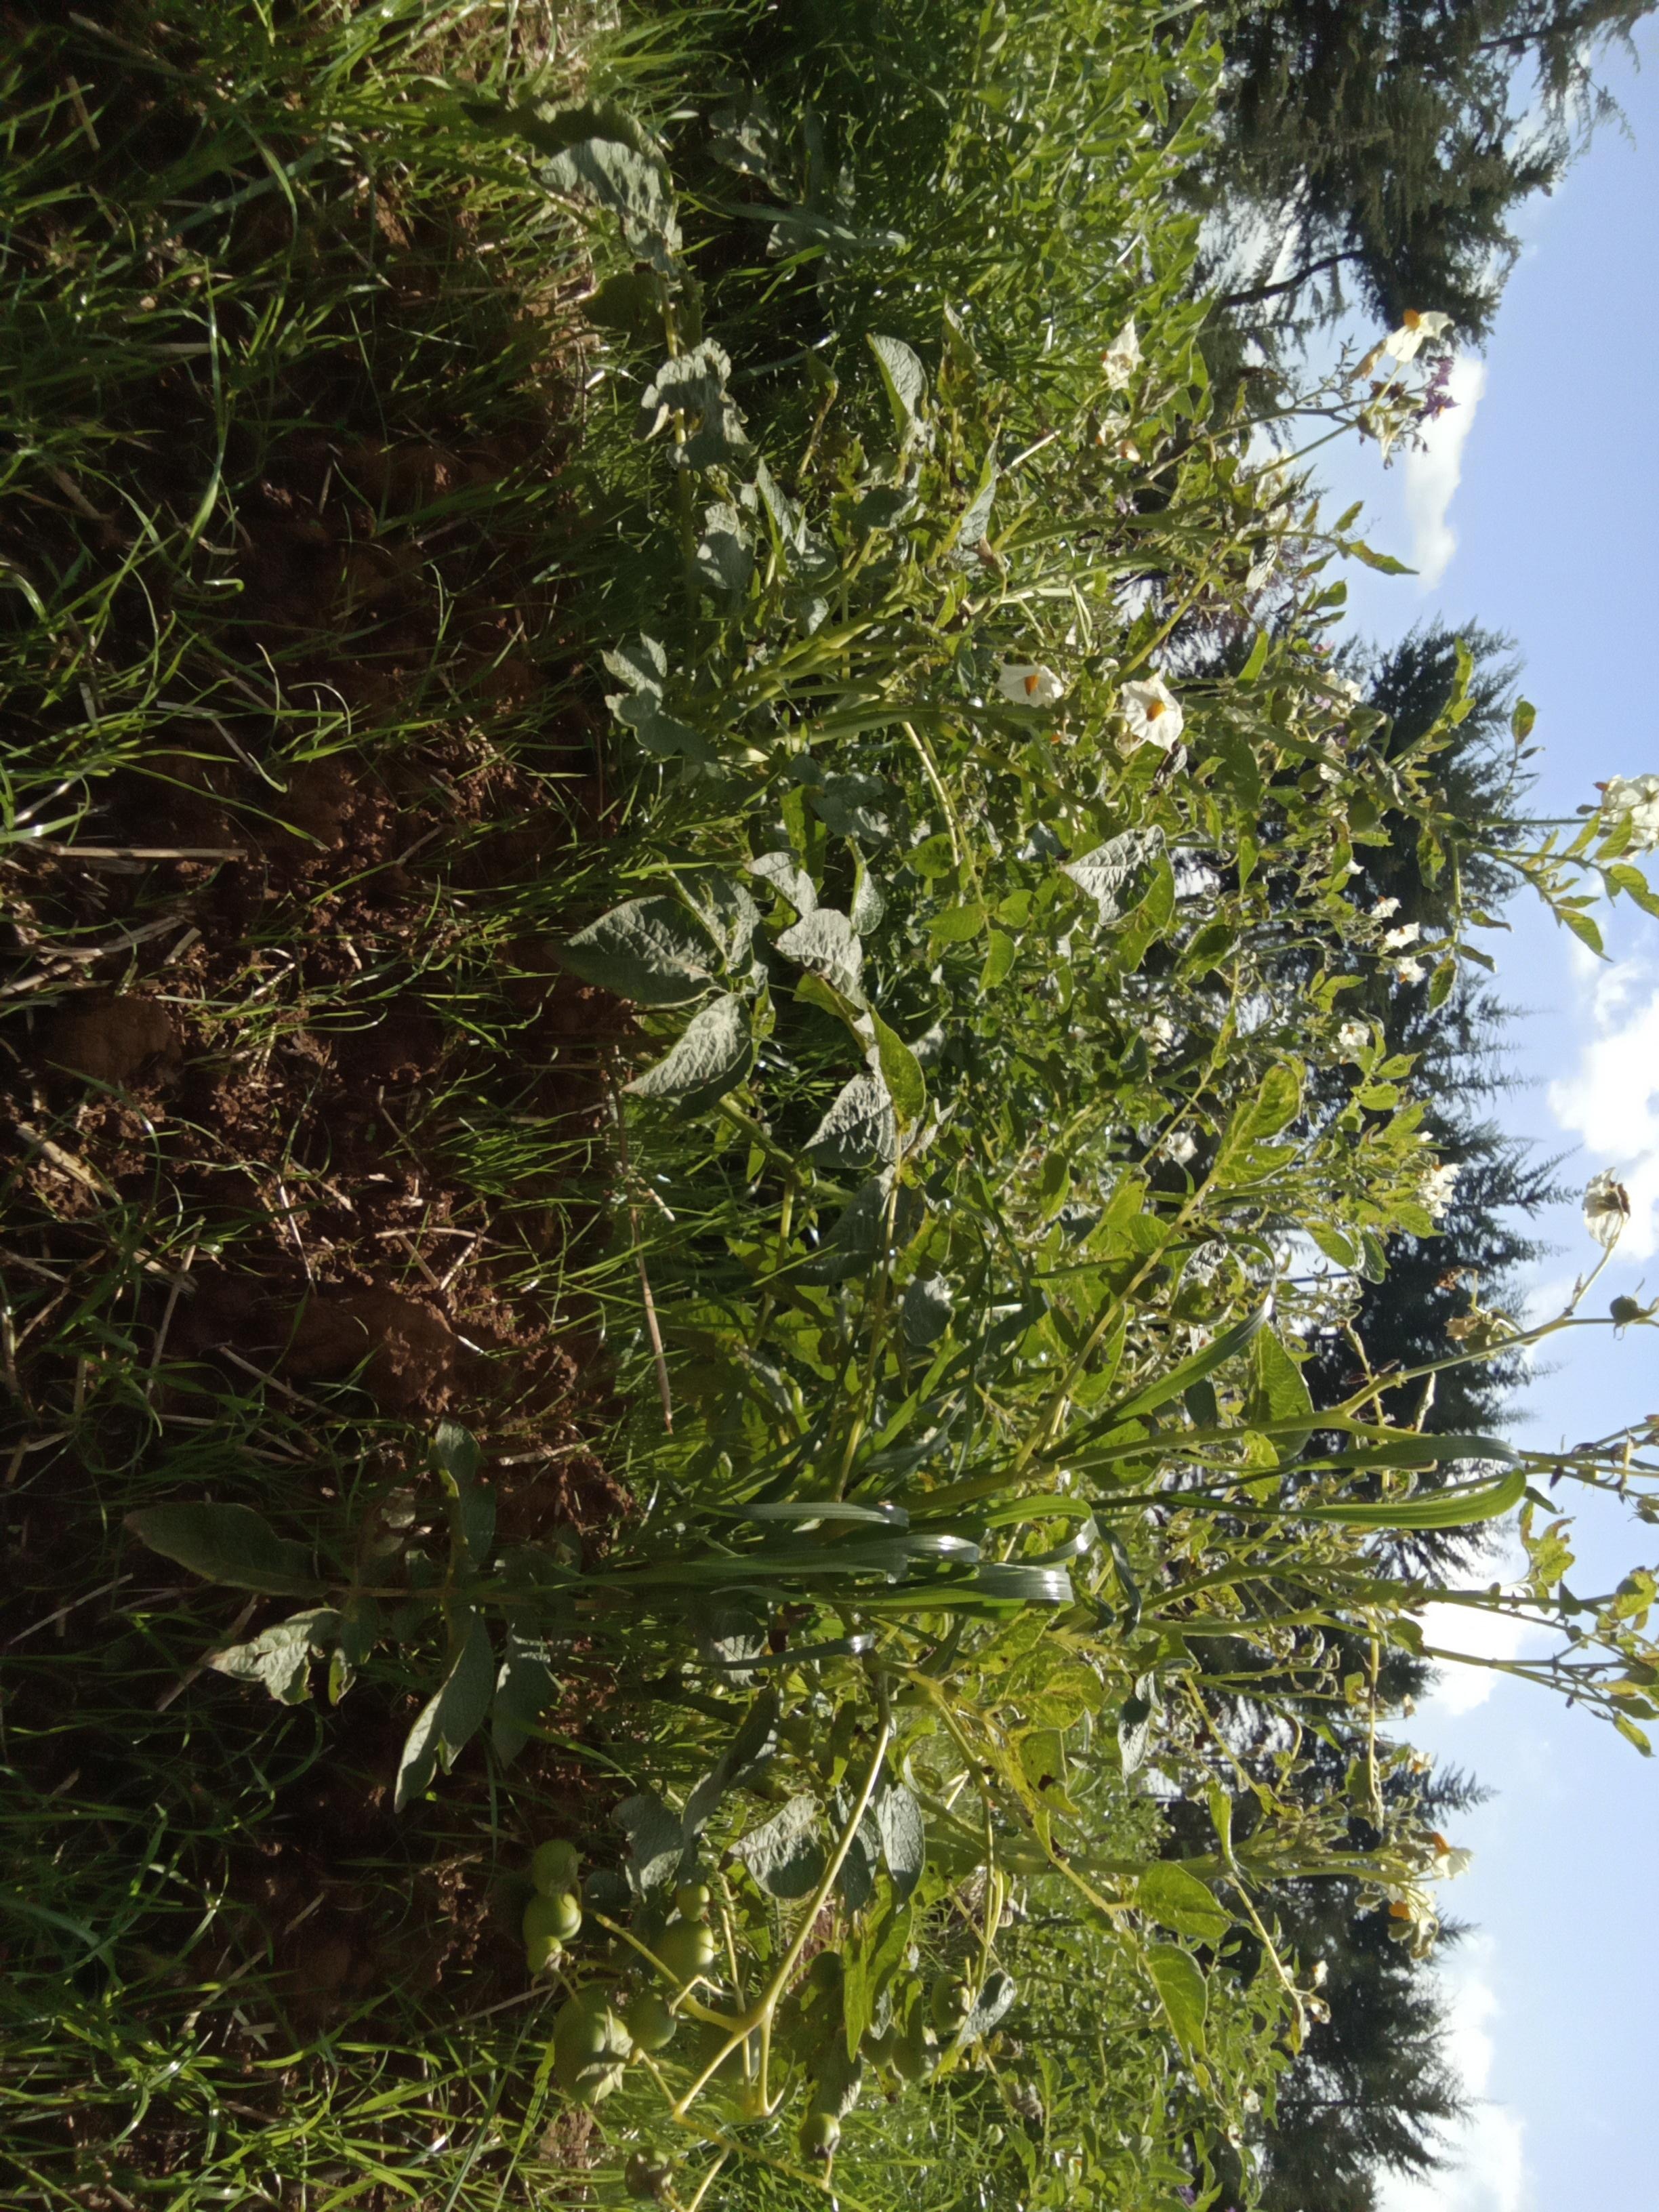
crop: potato
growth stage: flowering
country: Kenya
